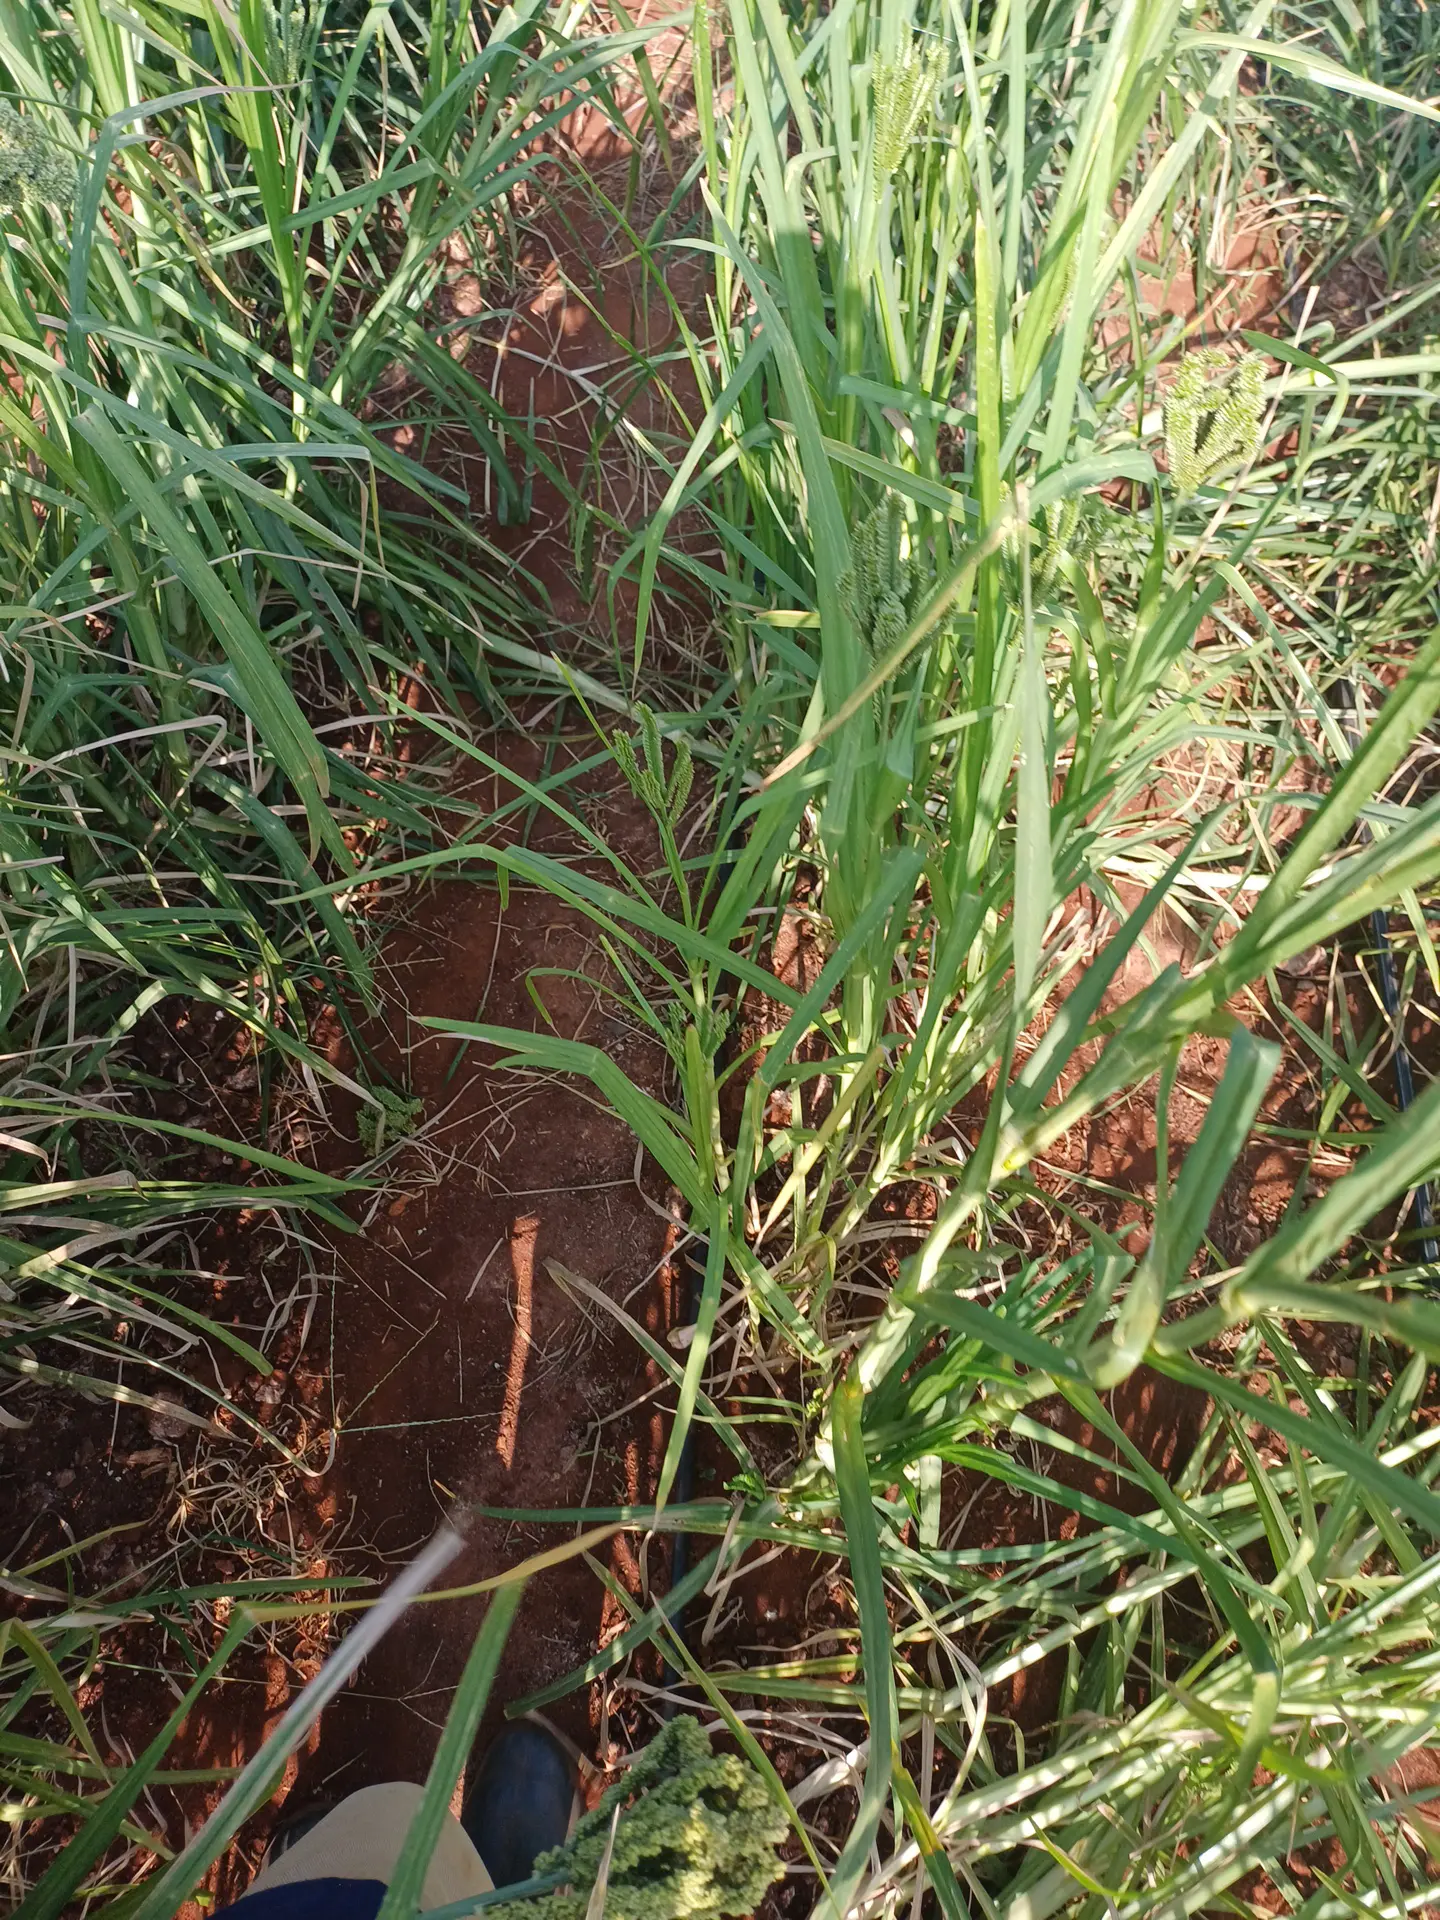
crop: finger millet
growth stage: filling grain
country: Kenya
